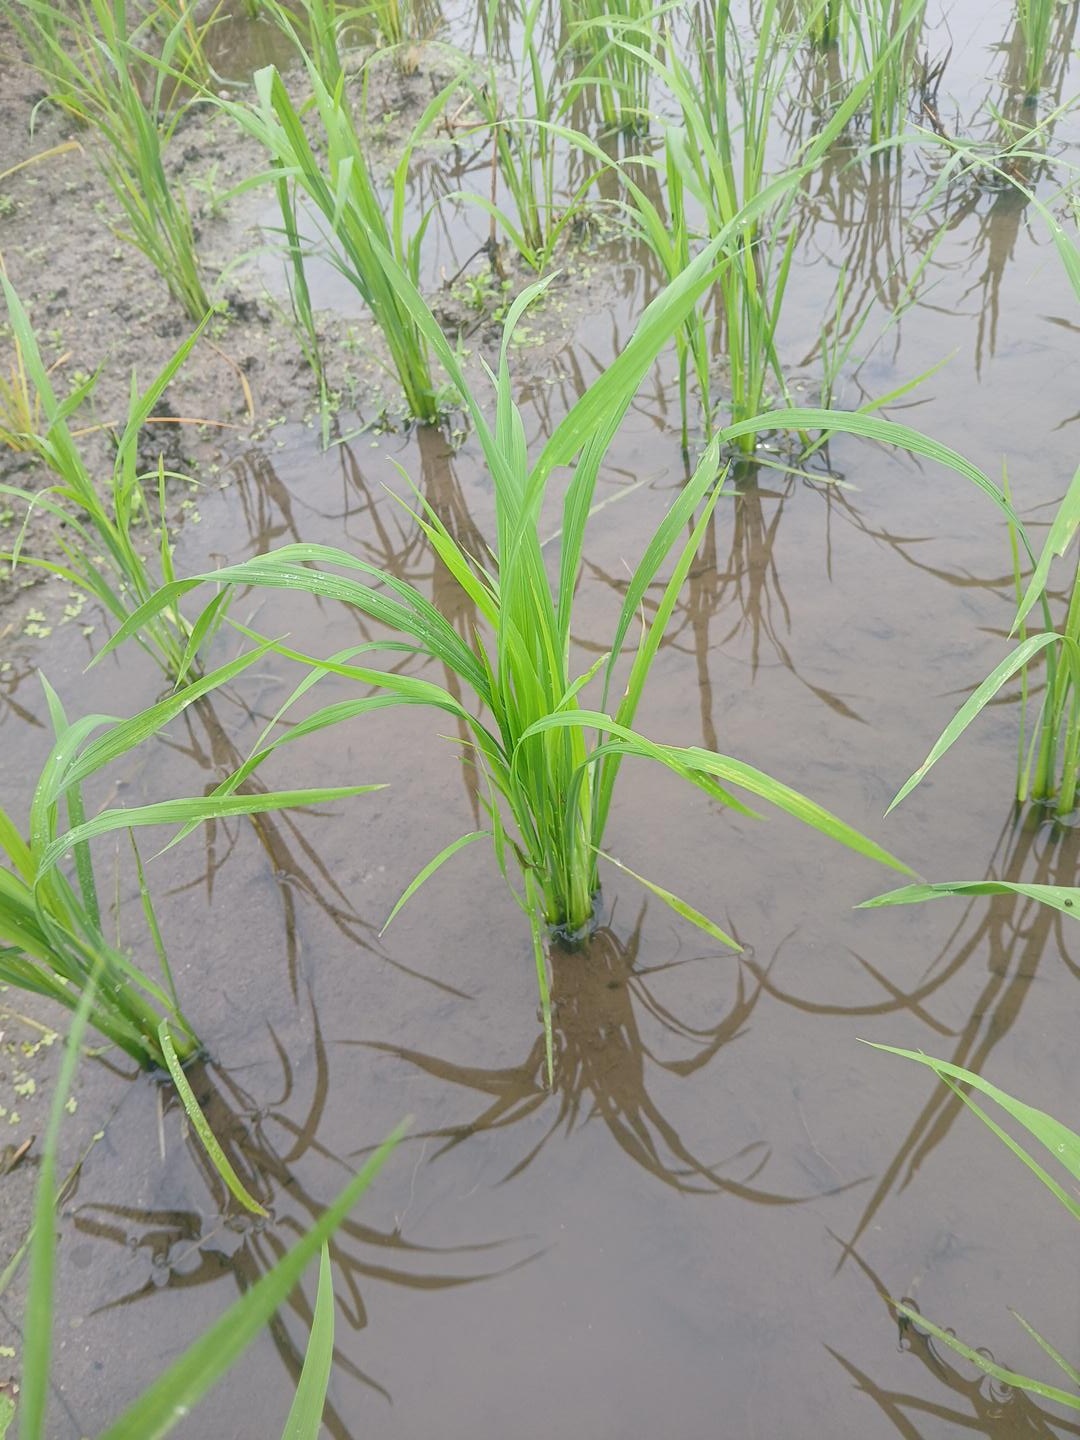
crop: rice
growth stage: tillering
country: Côte d'Ivoire
